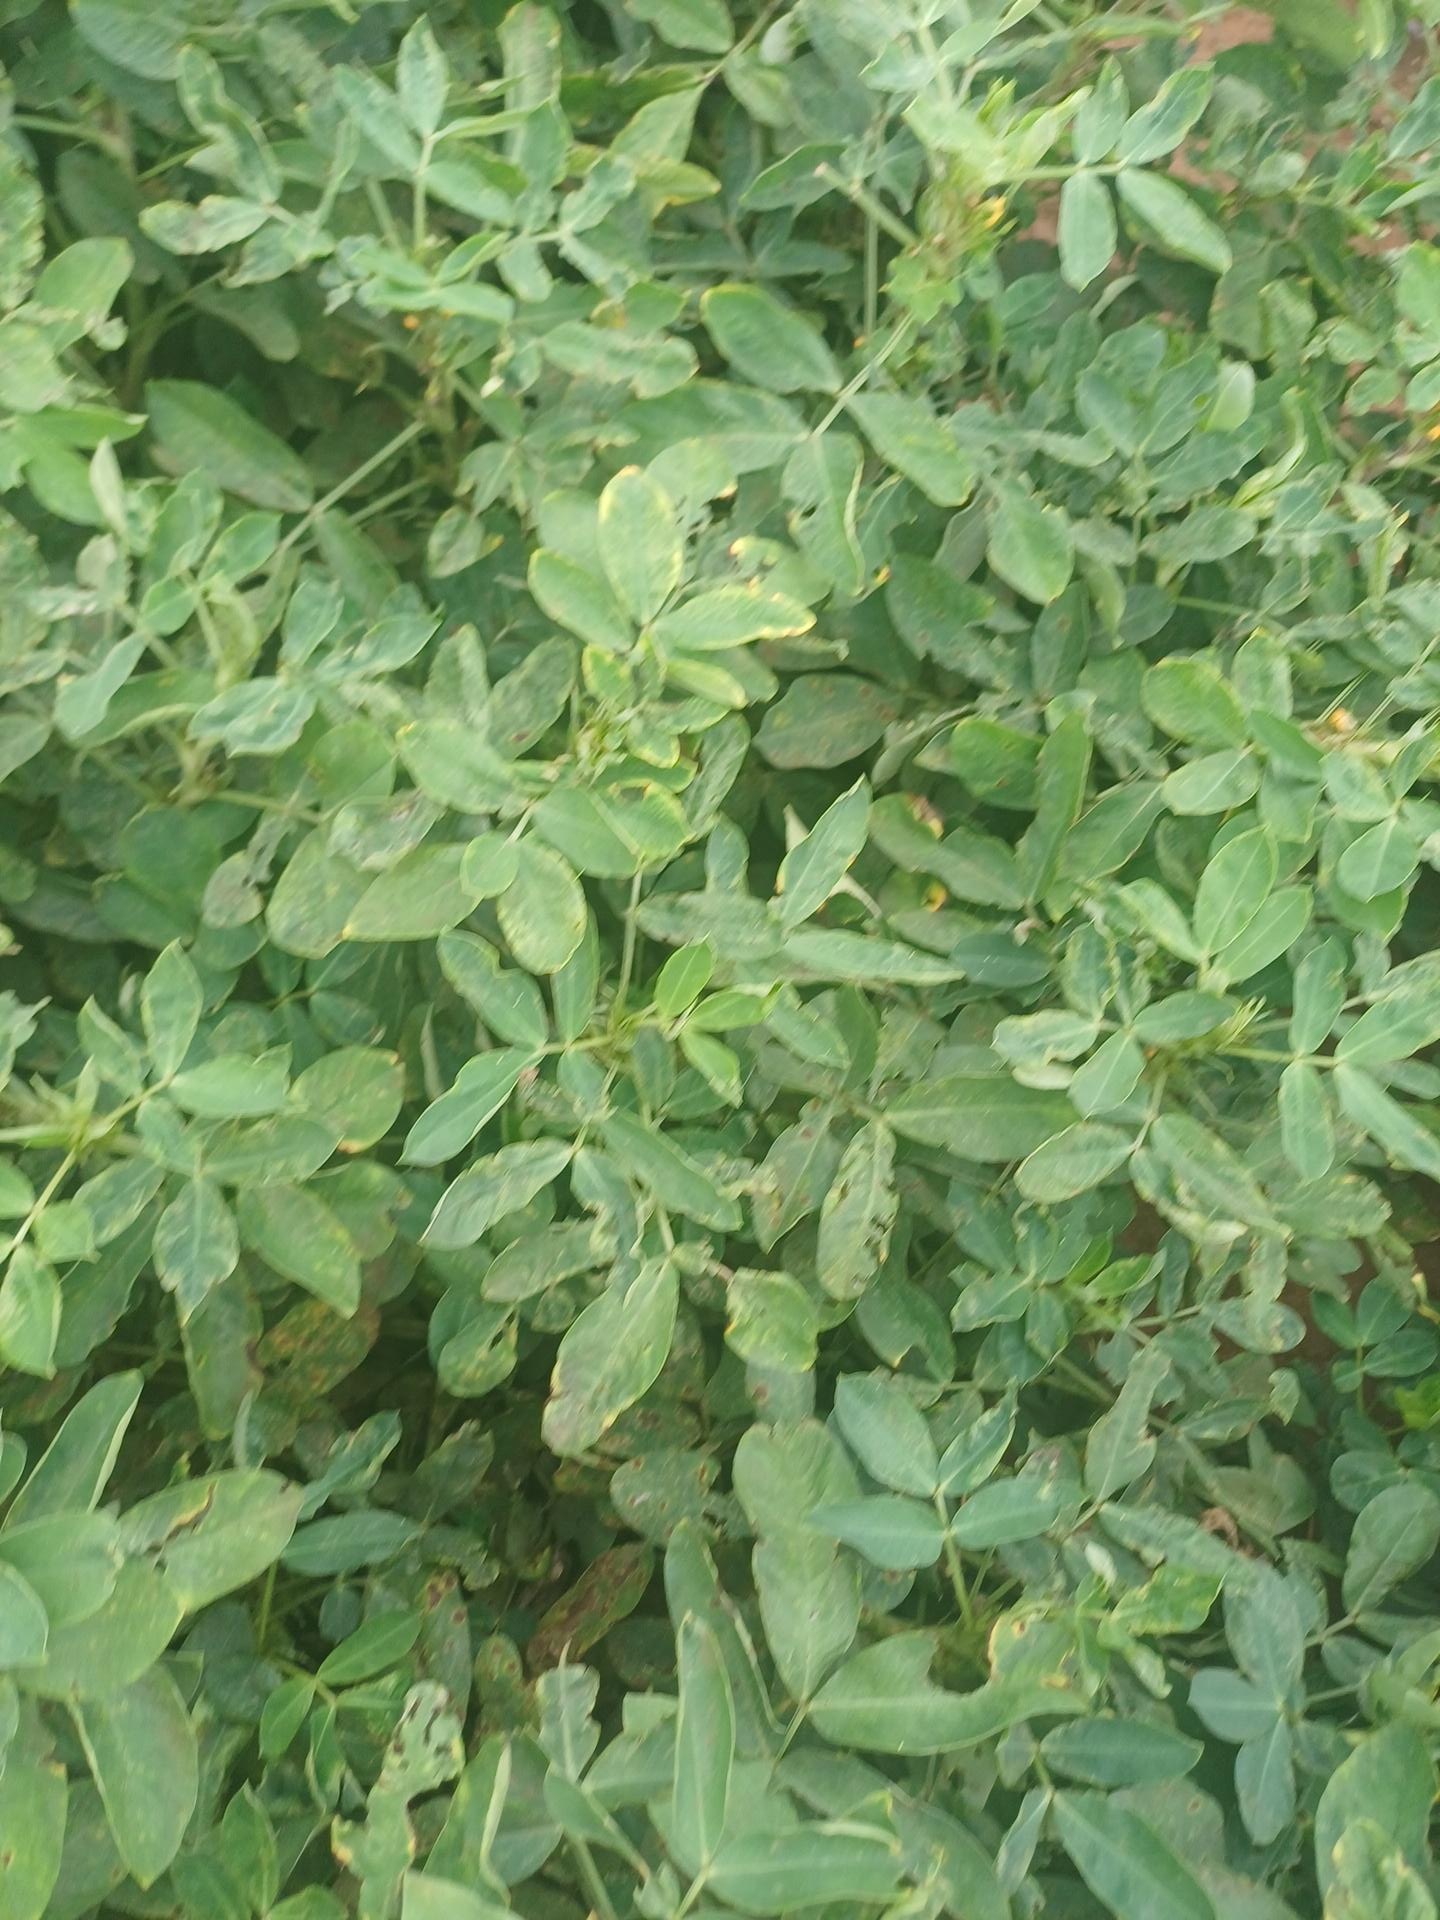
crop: groundnut
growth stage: pegging
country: Kenya
